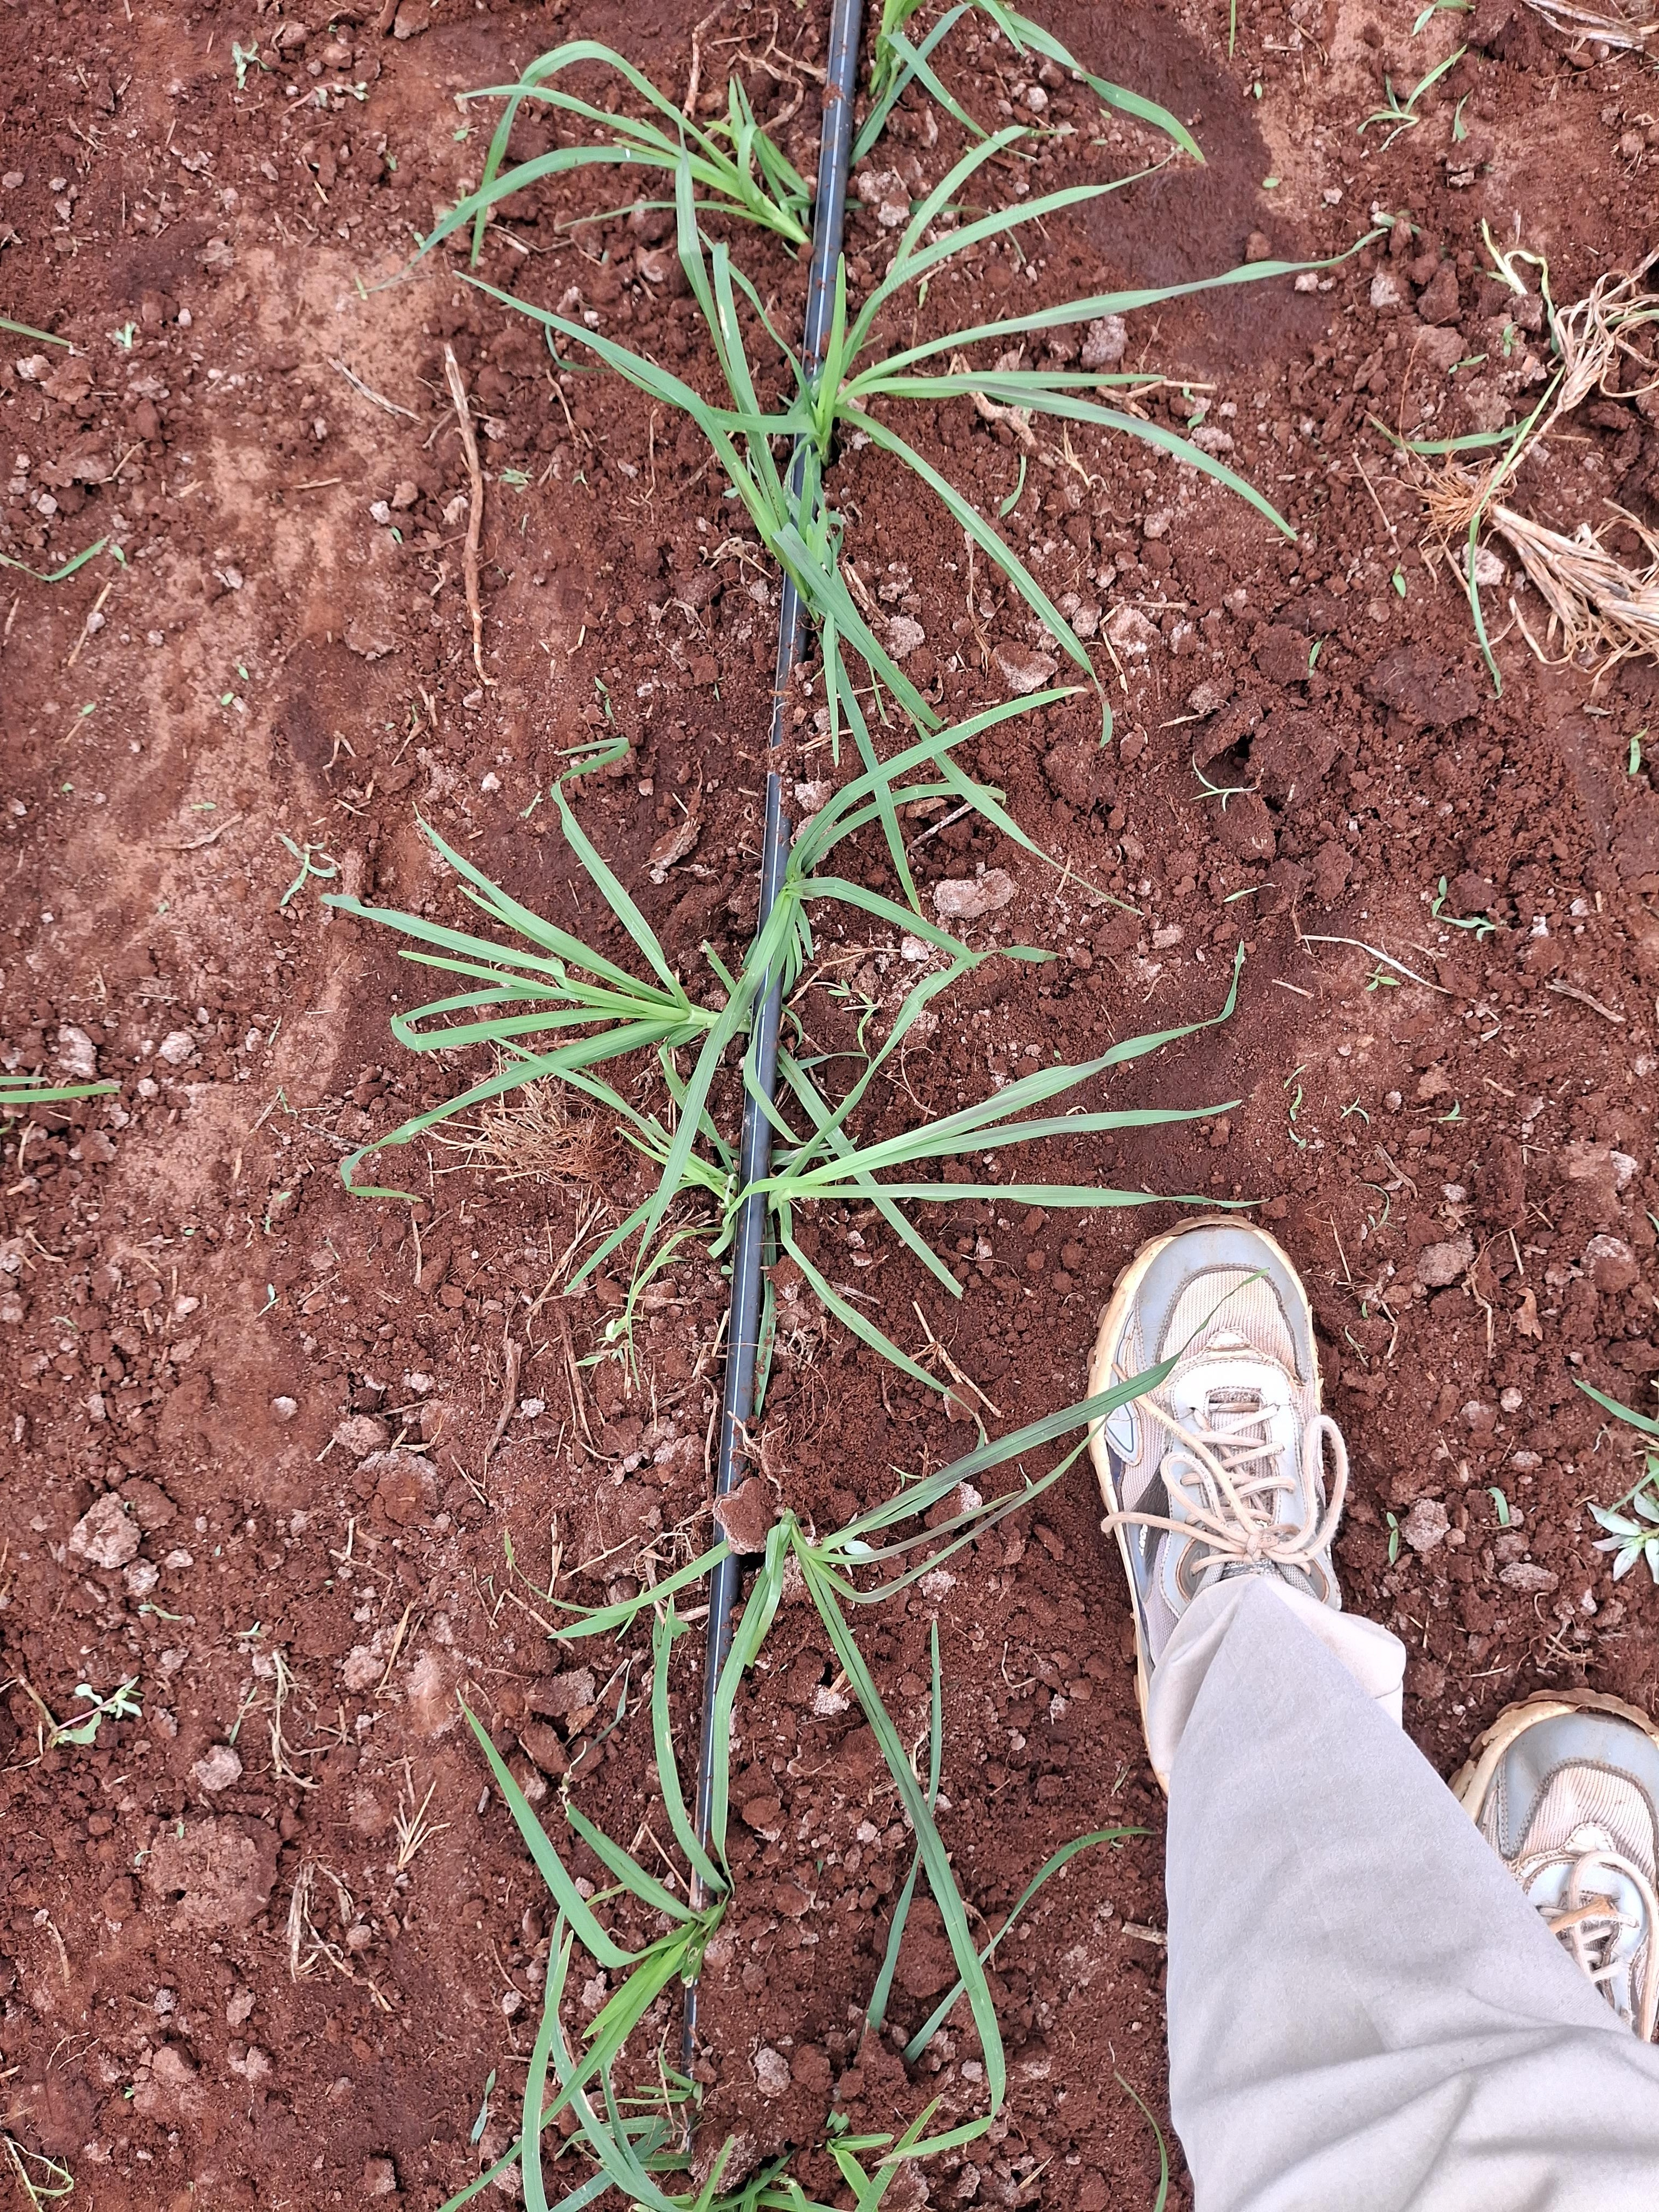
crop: finger millet
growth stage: vegetative
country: Kenya
